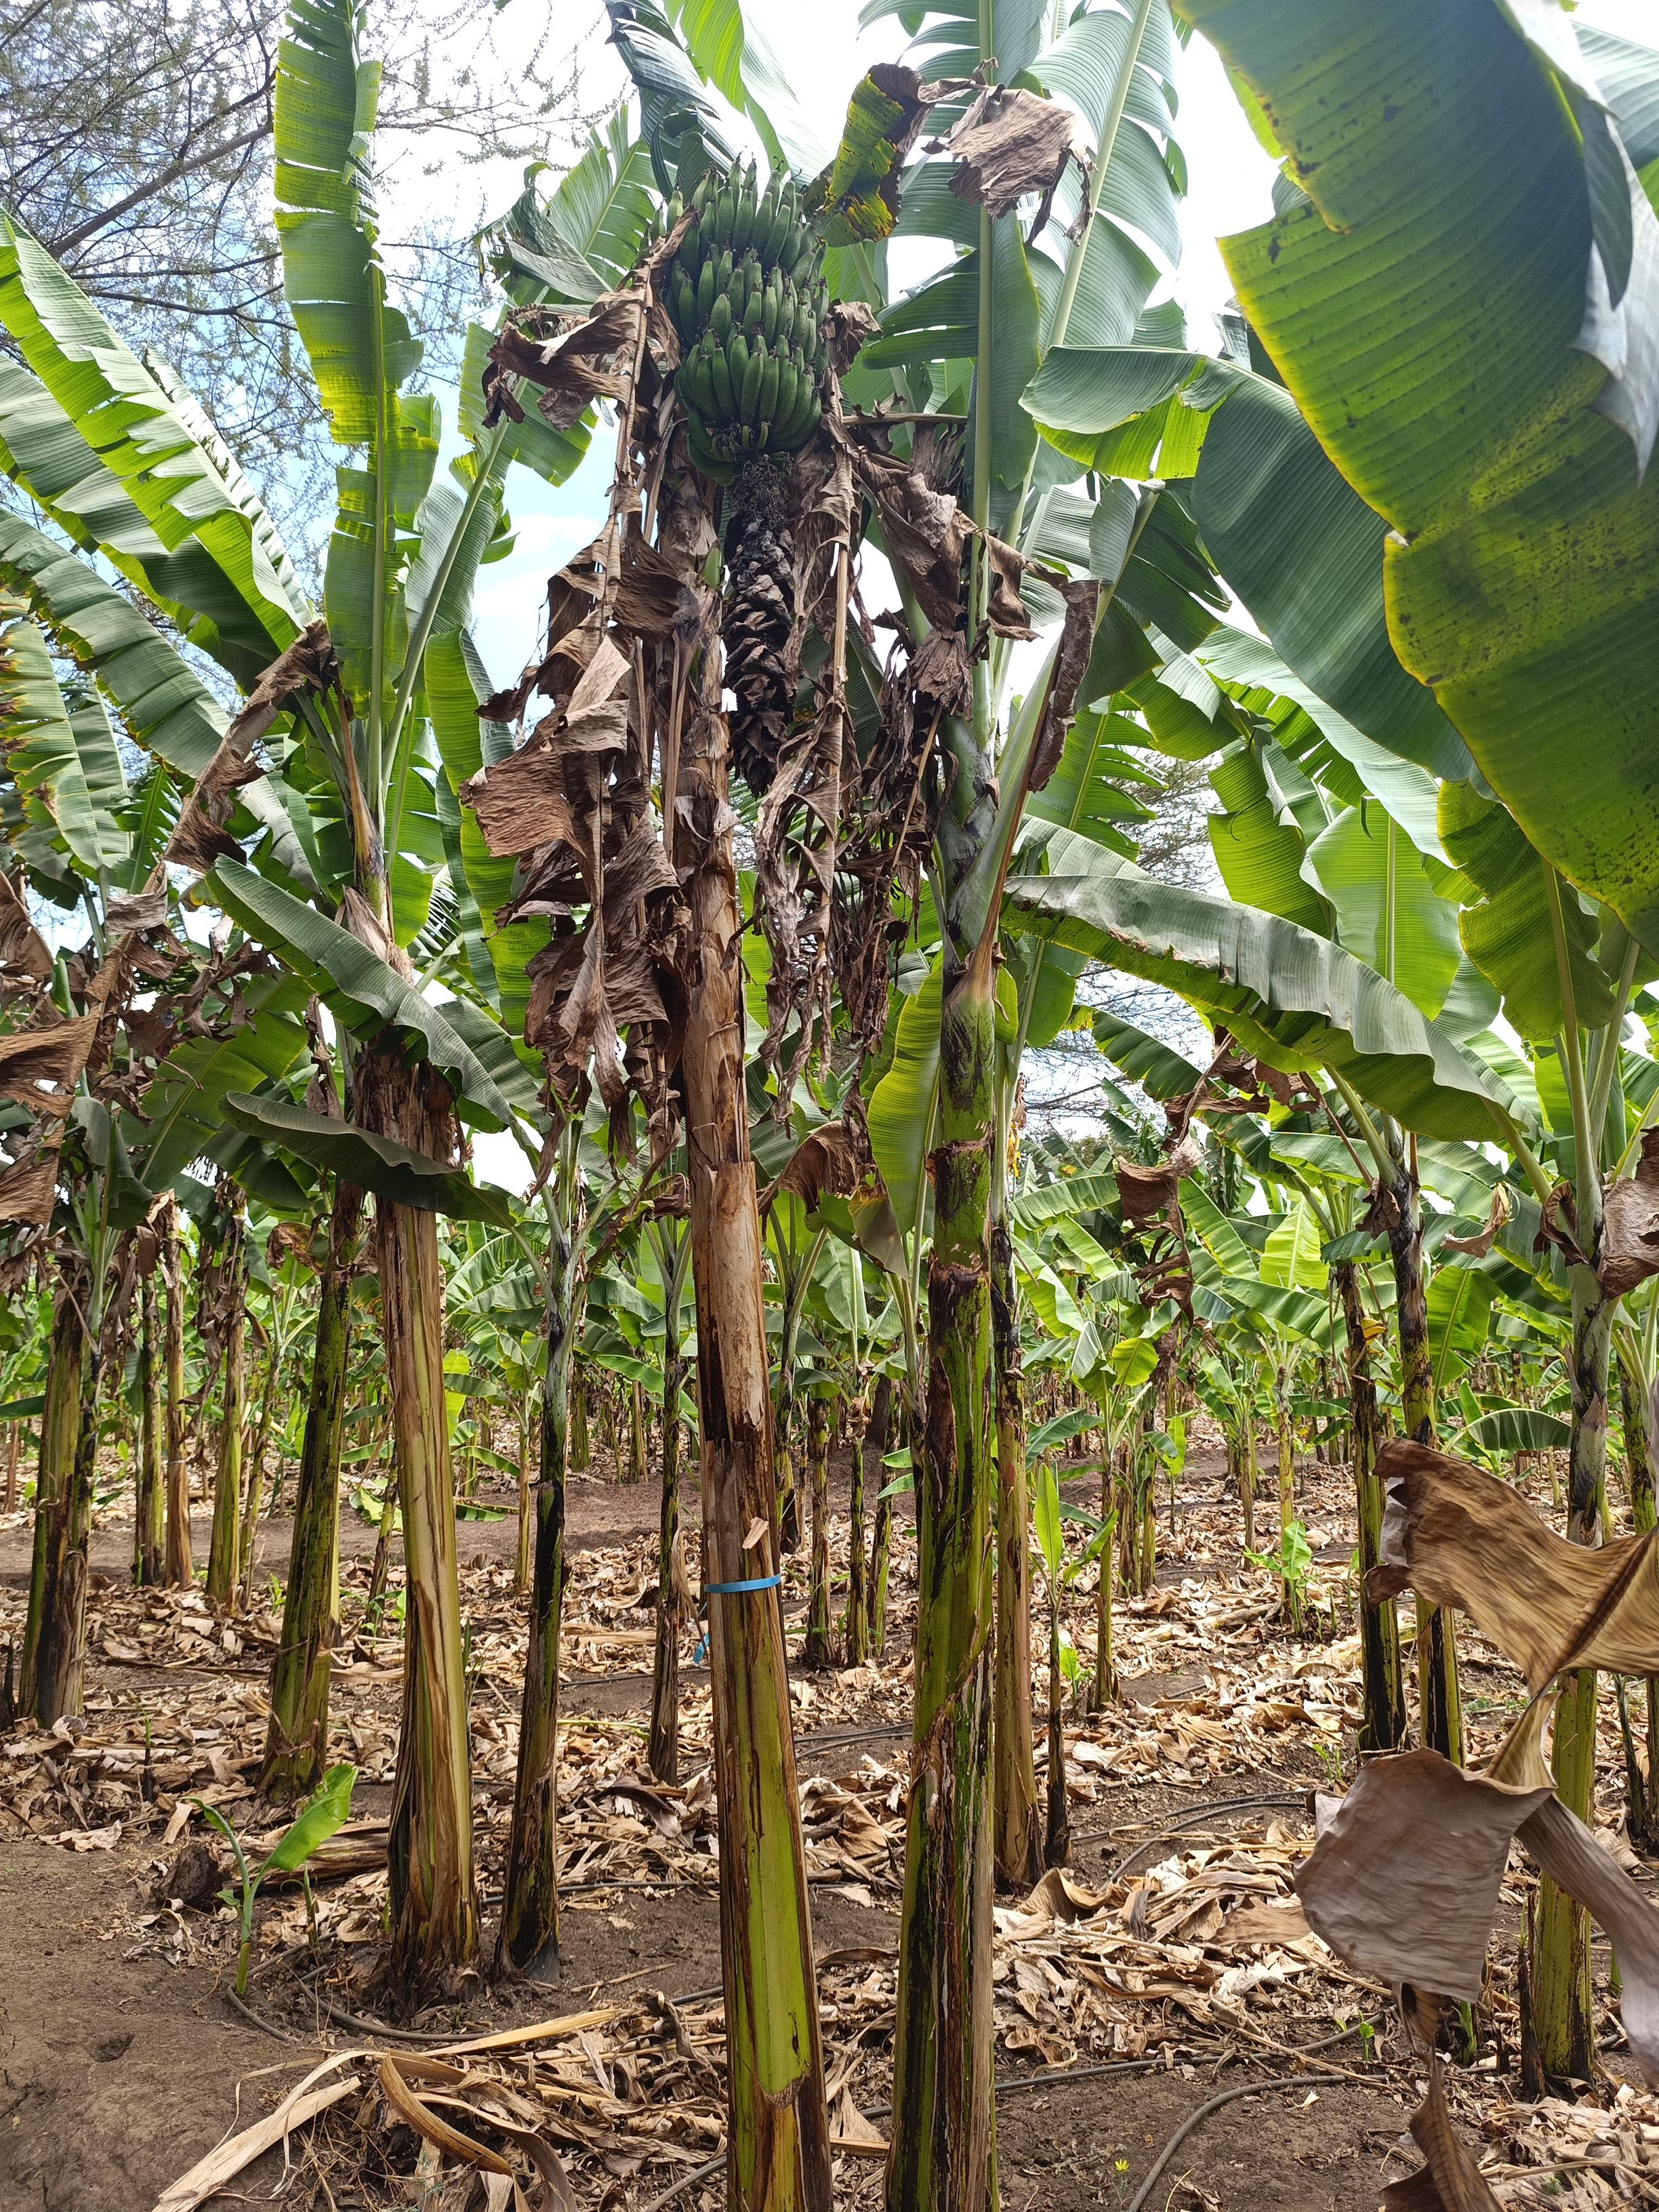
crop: banana
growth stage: maturity
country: Tanzania
